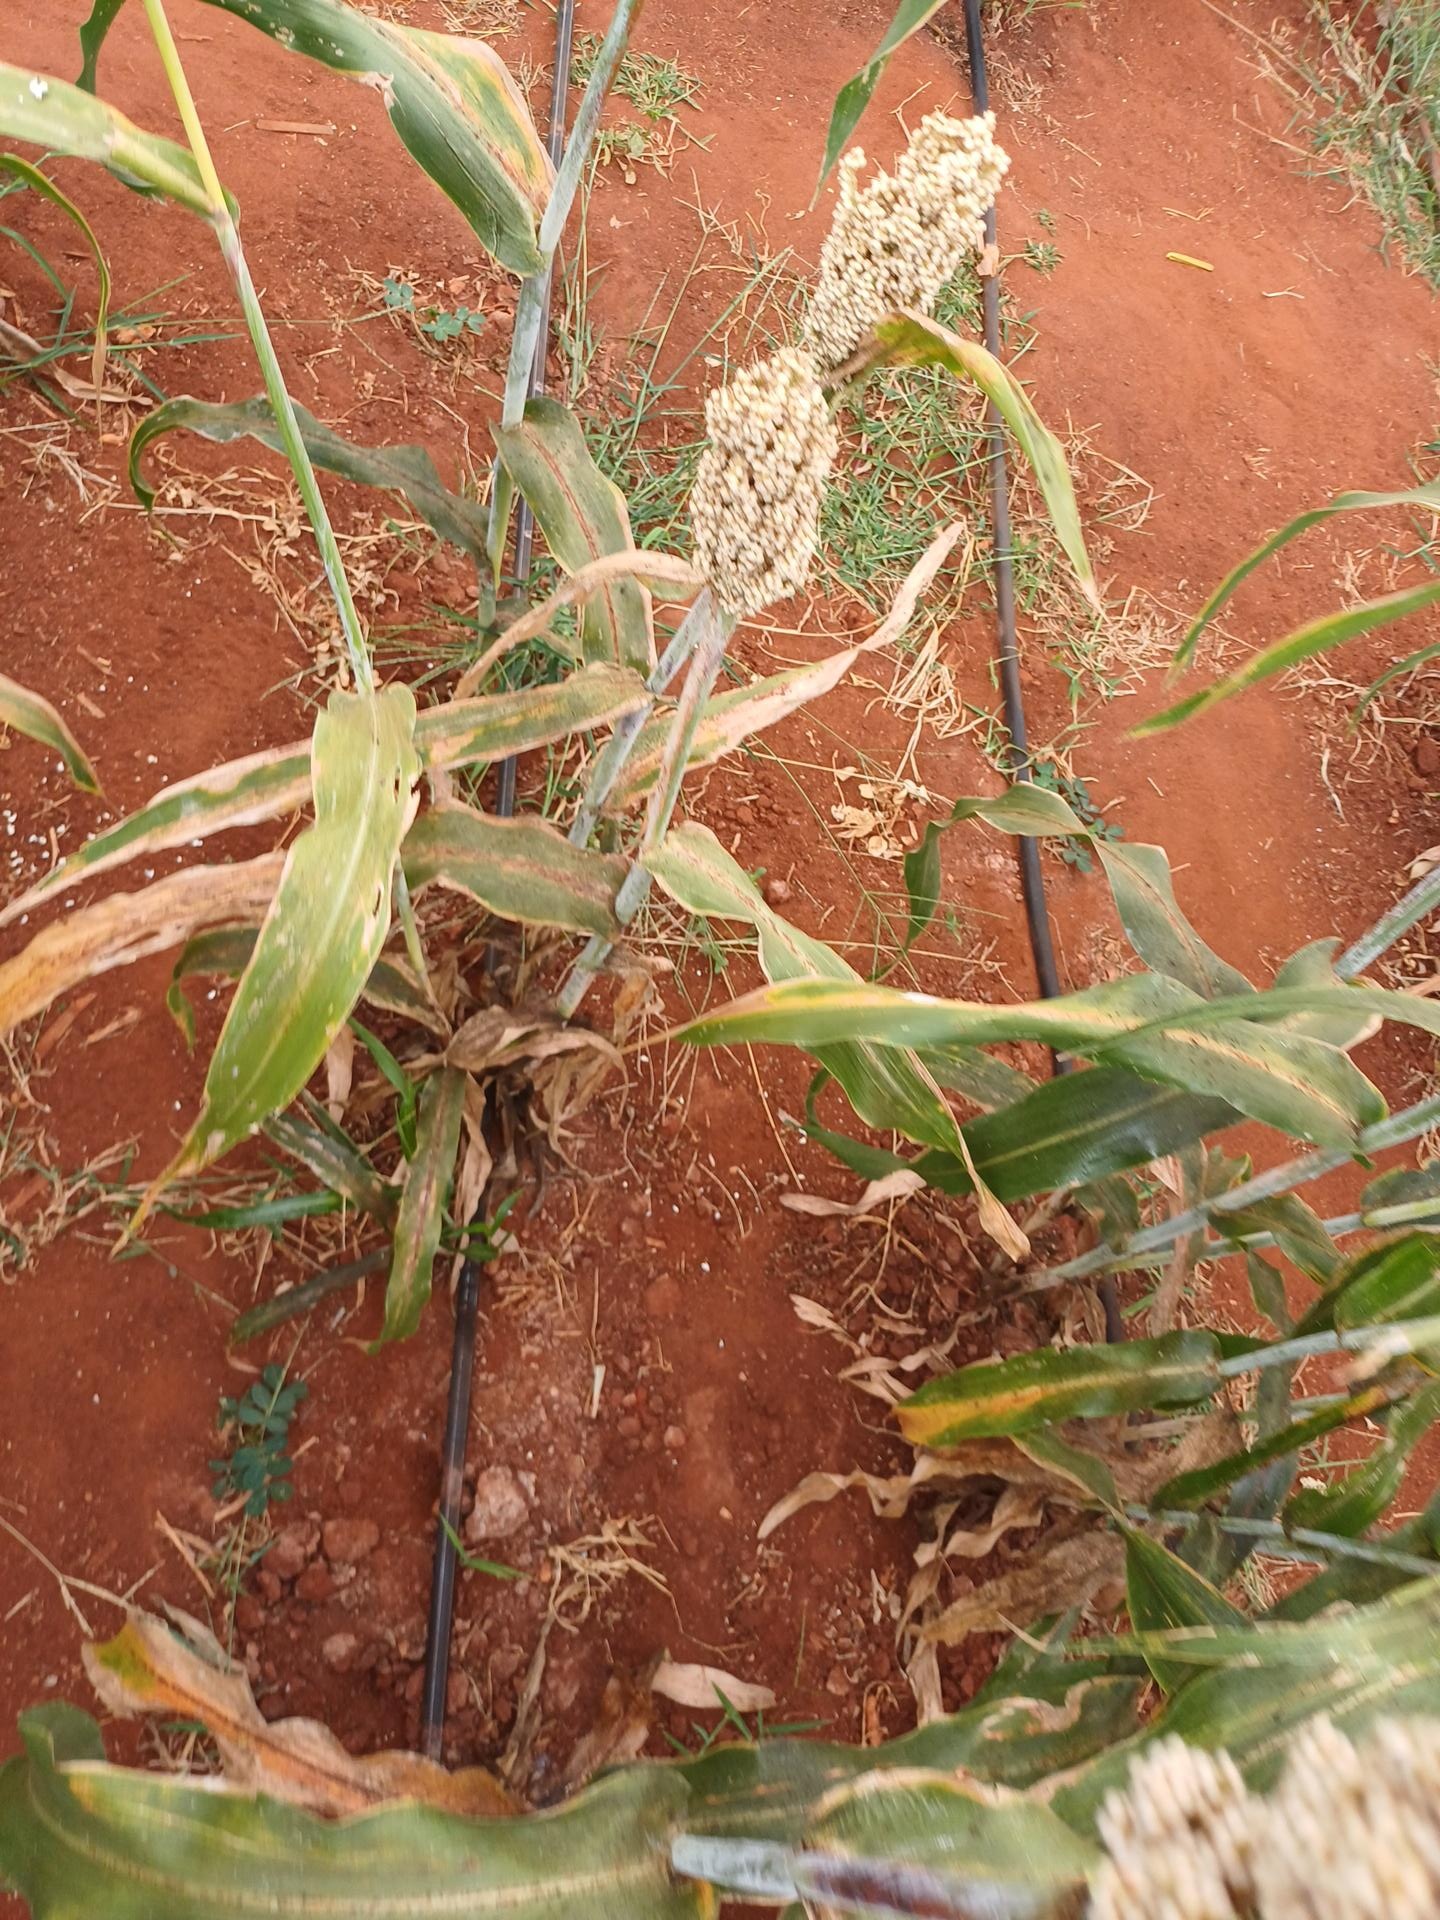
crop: sorghum
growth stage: maturity
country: Kenya
